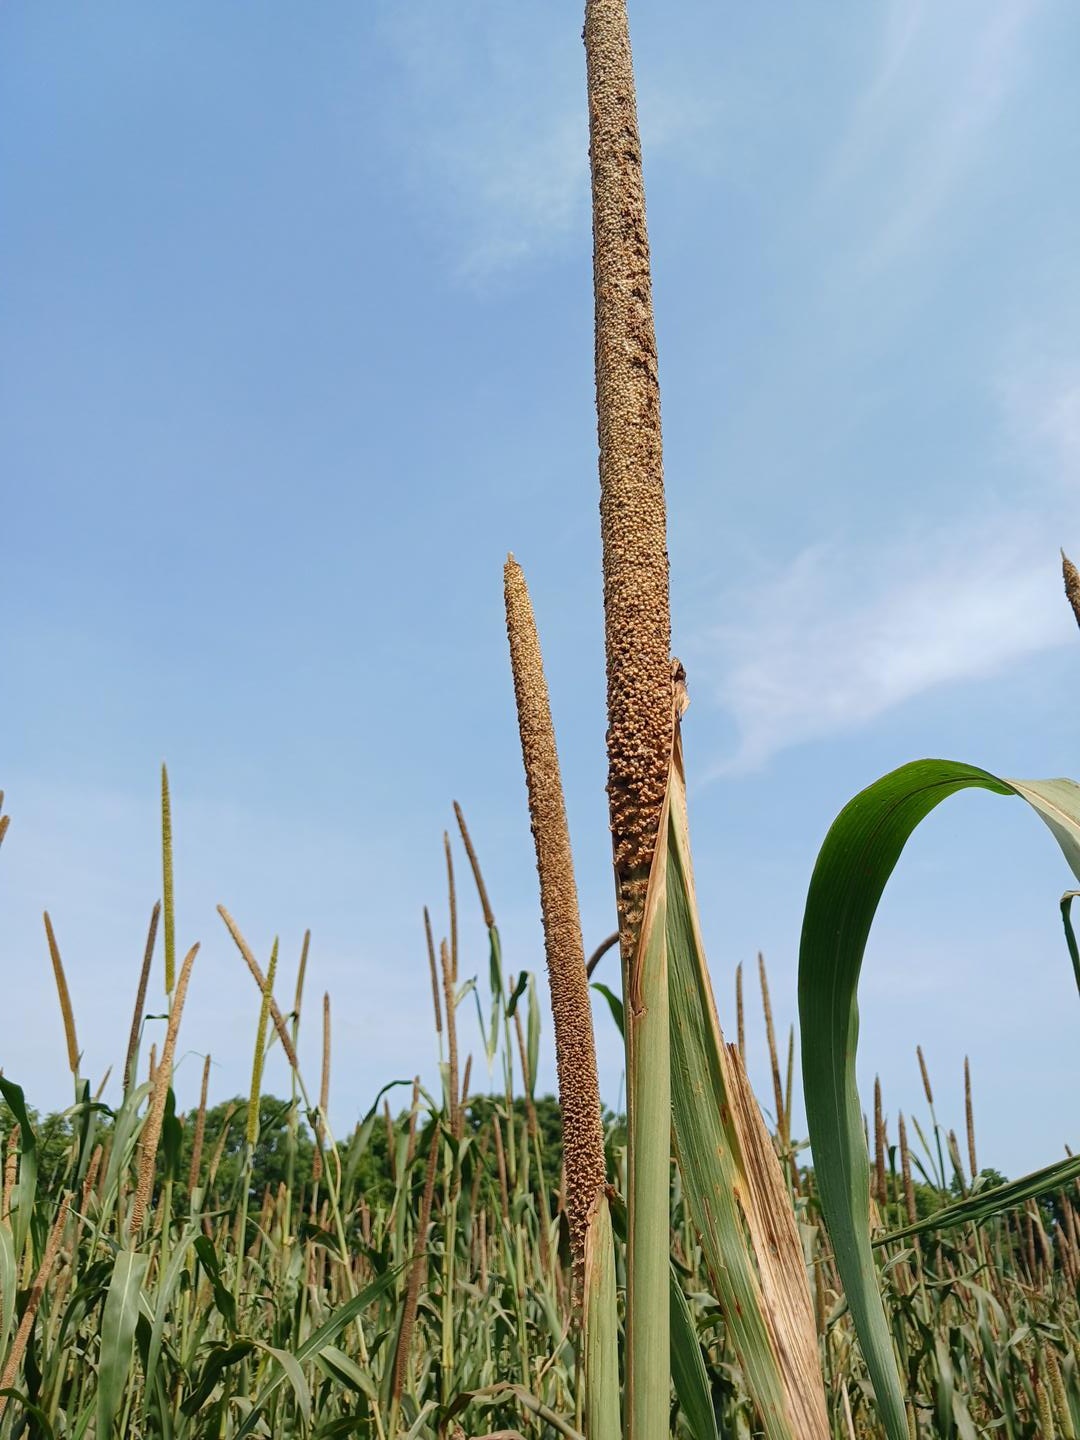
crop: pearl millet
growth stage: maturity
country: Senegal
